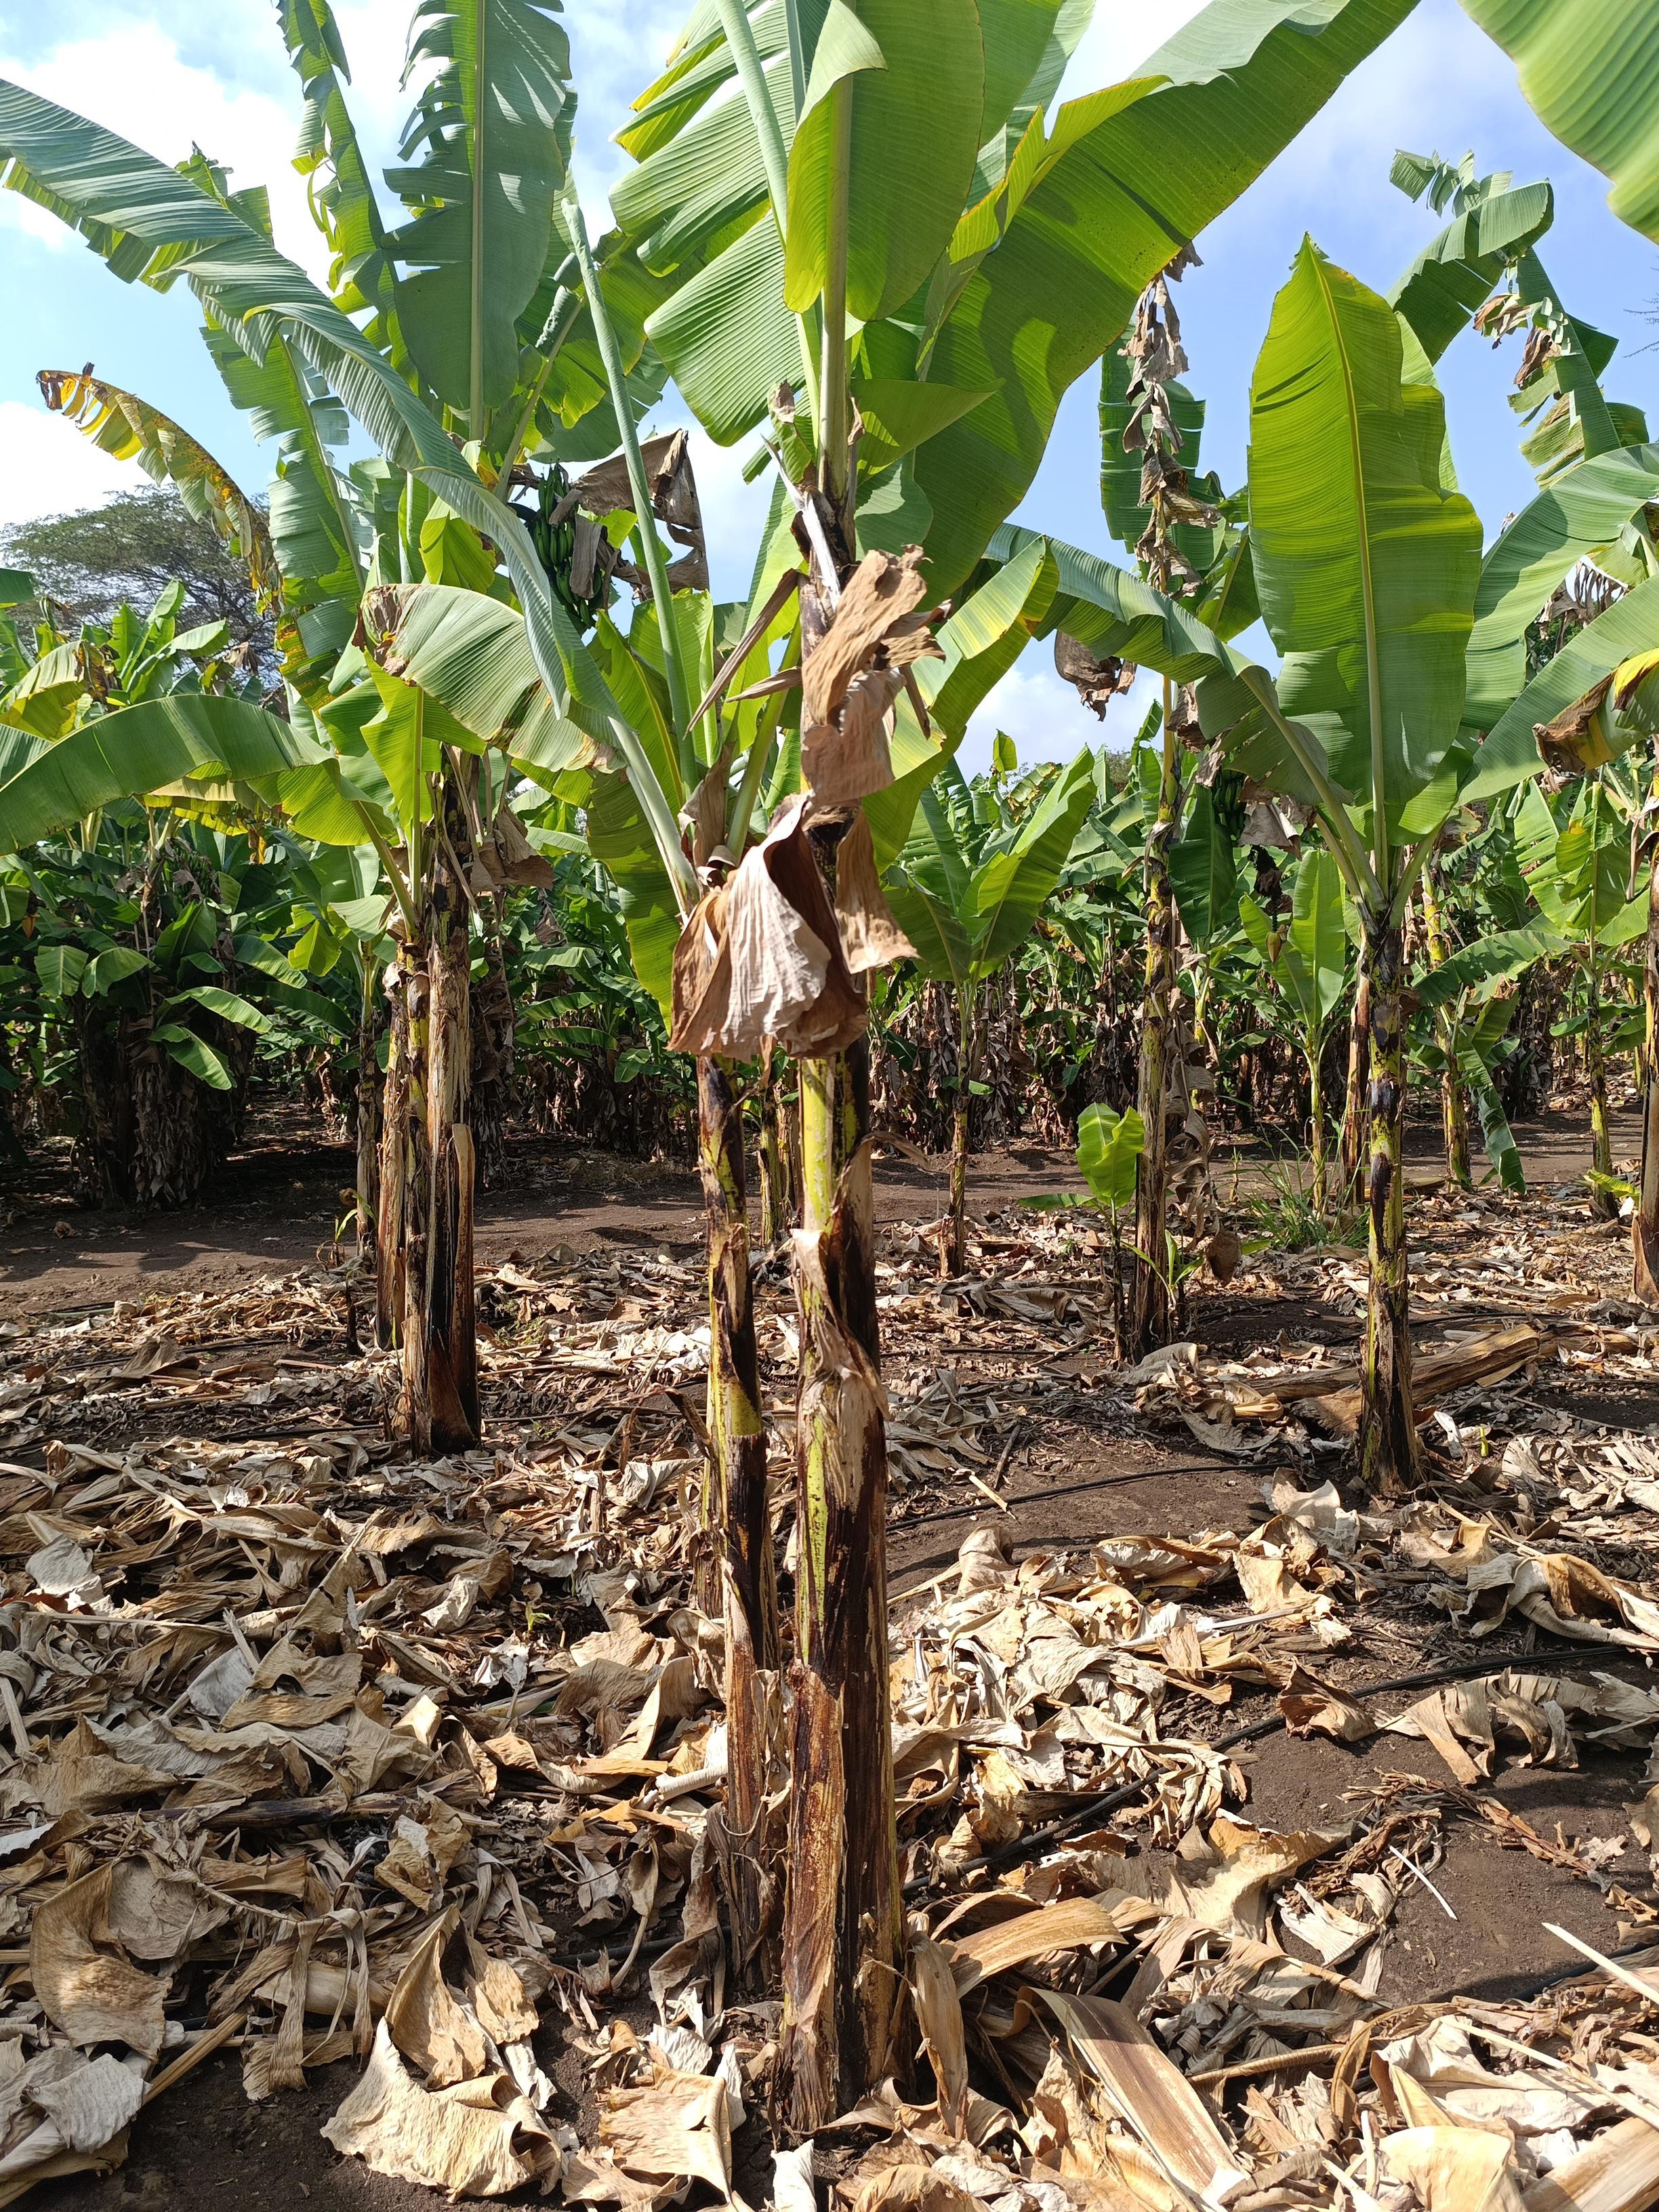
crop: banana
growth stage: vegetative
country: Tanzania
